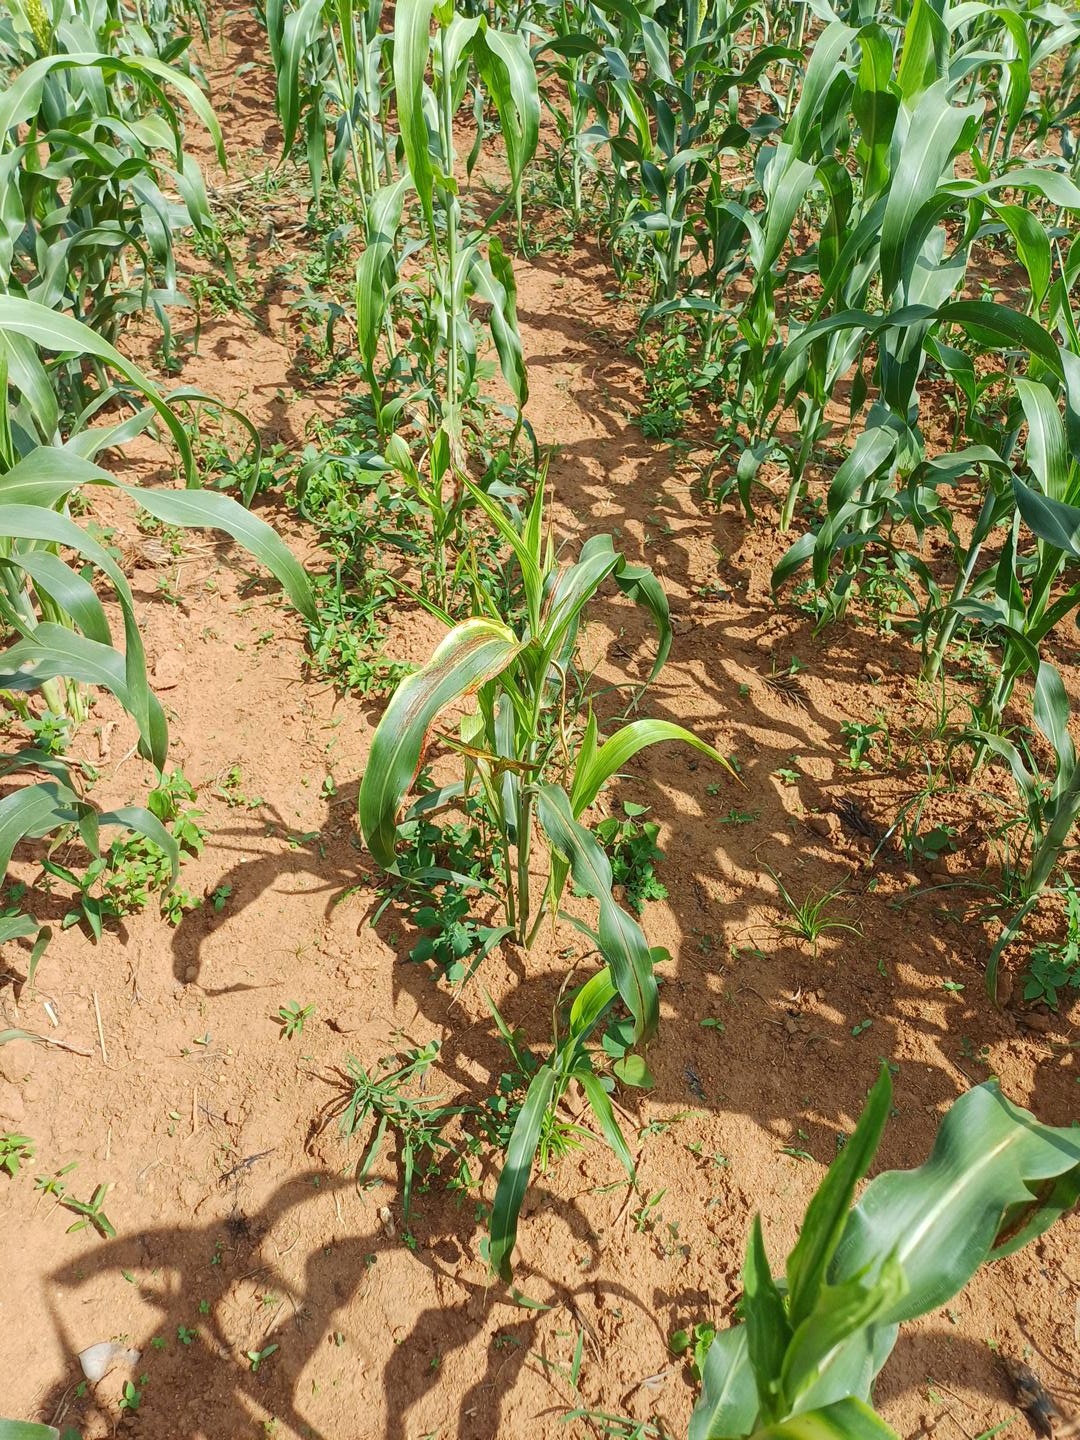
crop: sorghum
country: Kenya
